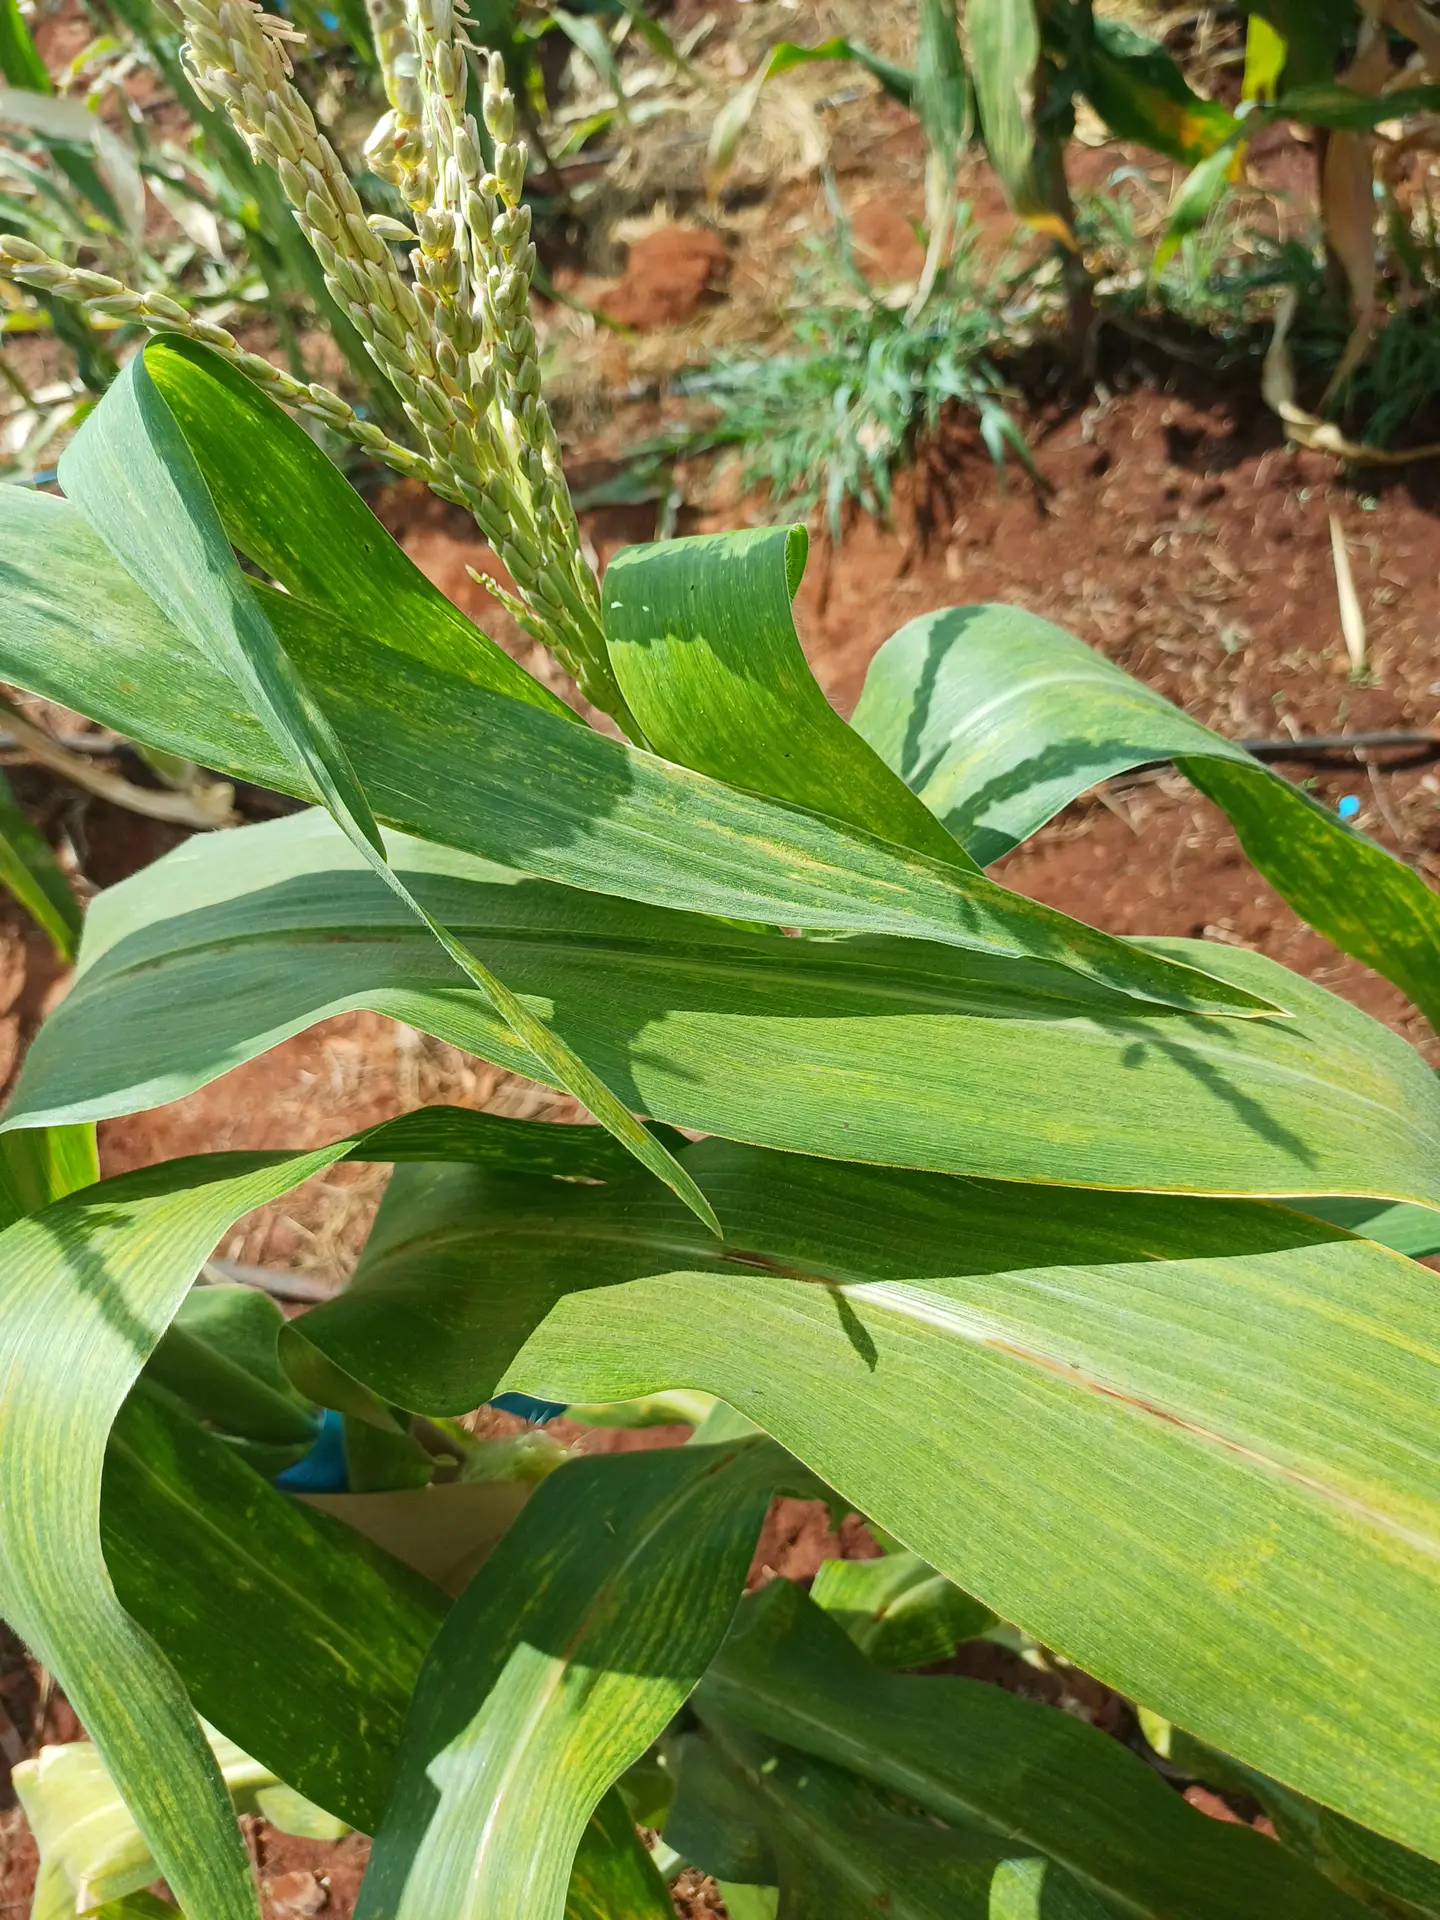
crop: maize
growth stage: flowering
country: Kenya
